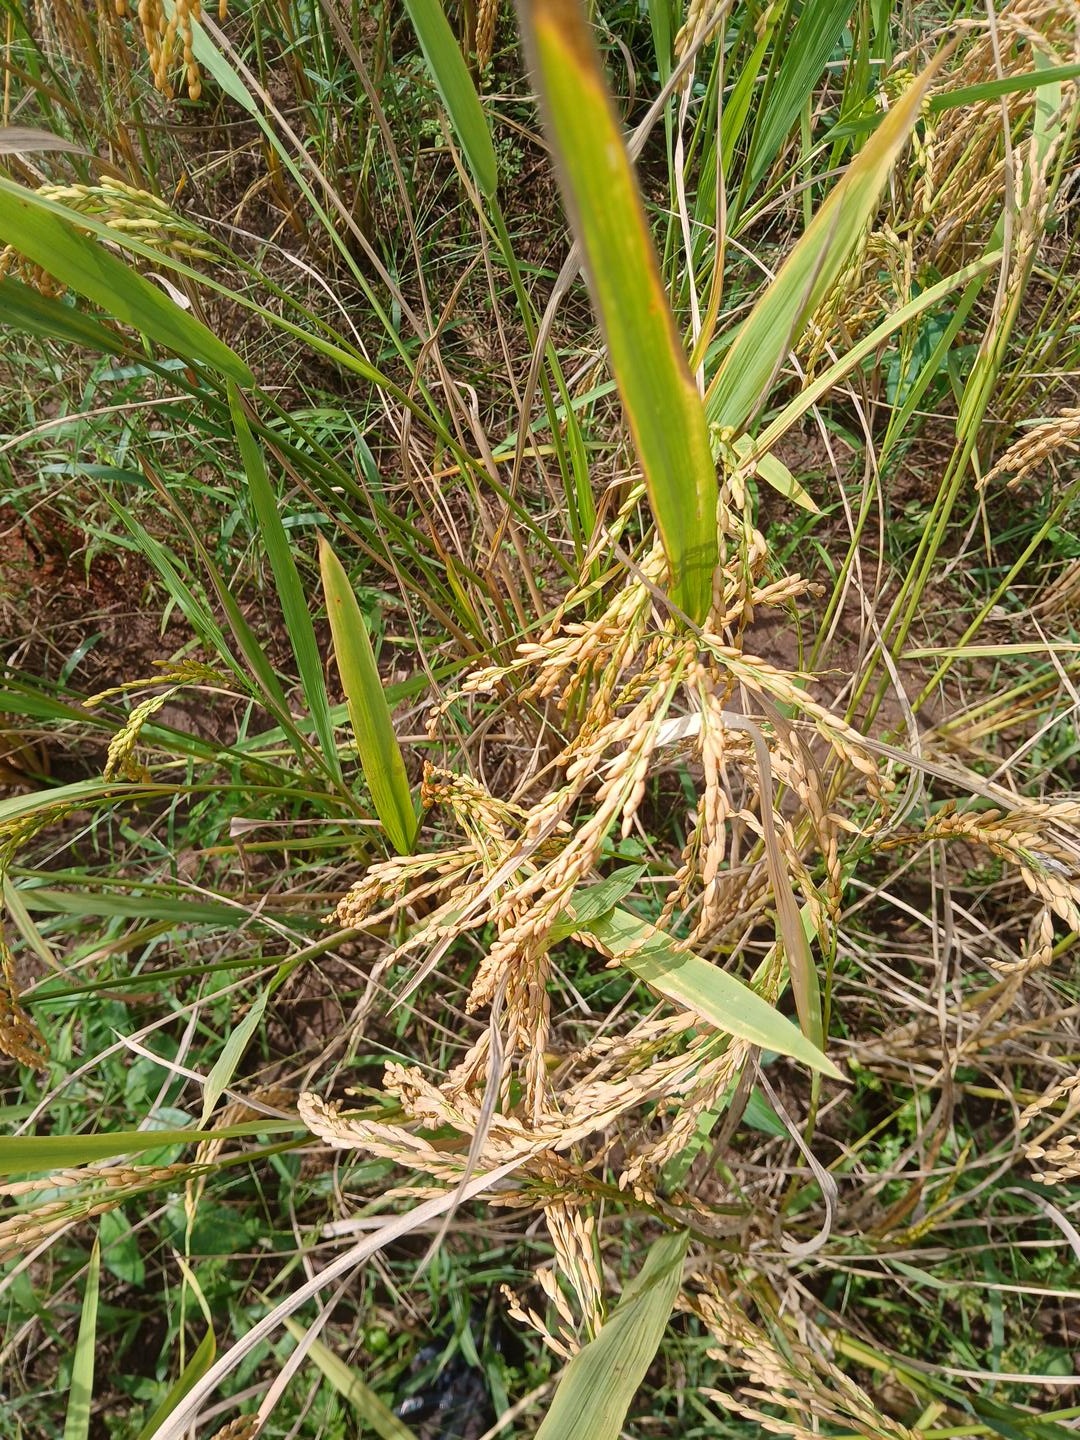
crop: rice
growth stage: ripening
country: Côte d'Ivoire
